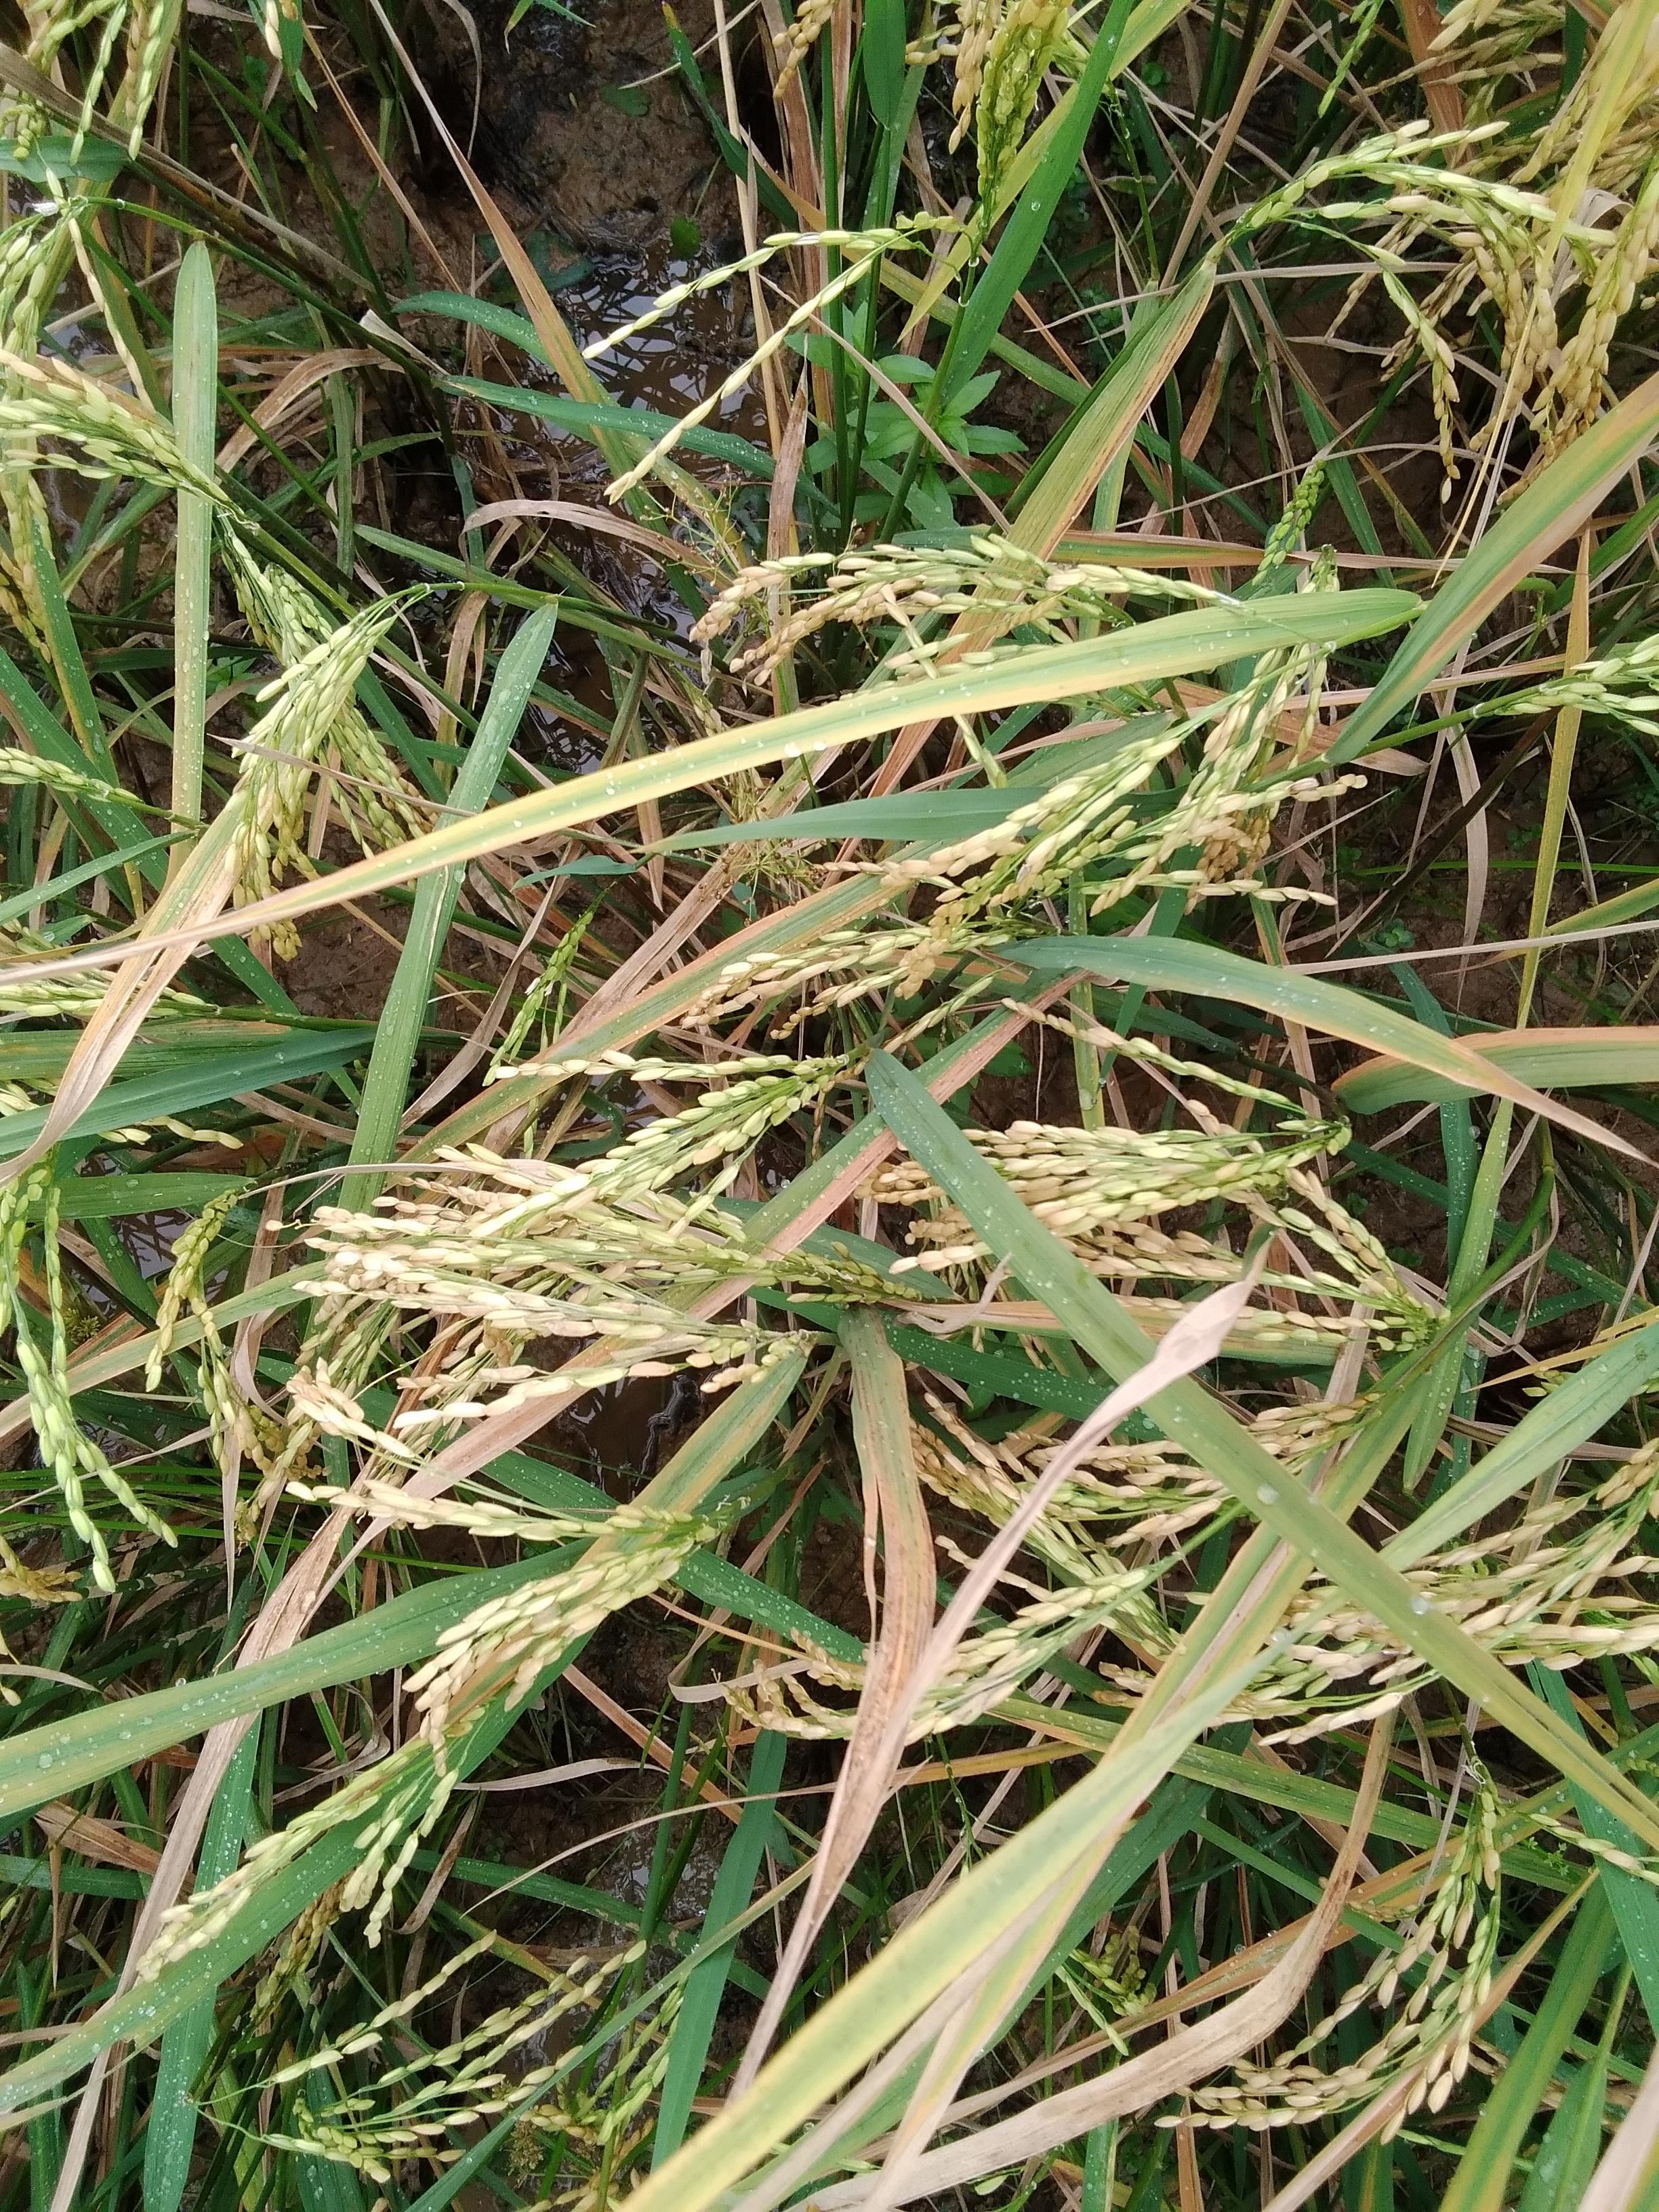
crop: rice
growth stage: ripening
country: Nigeria
